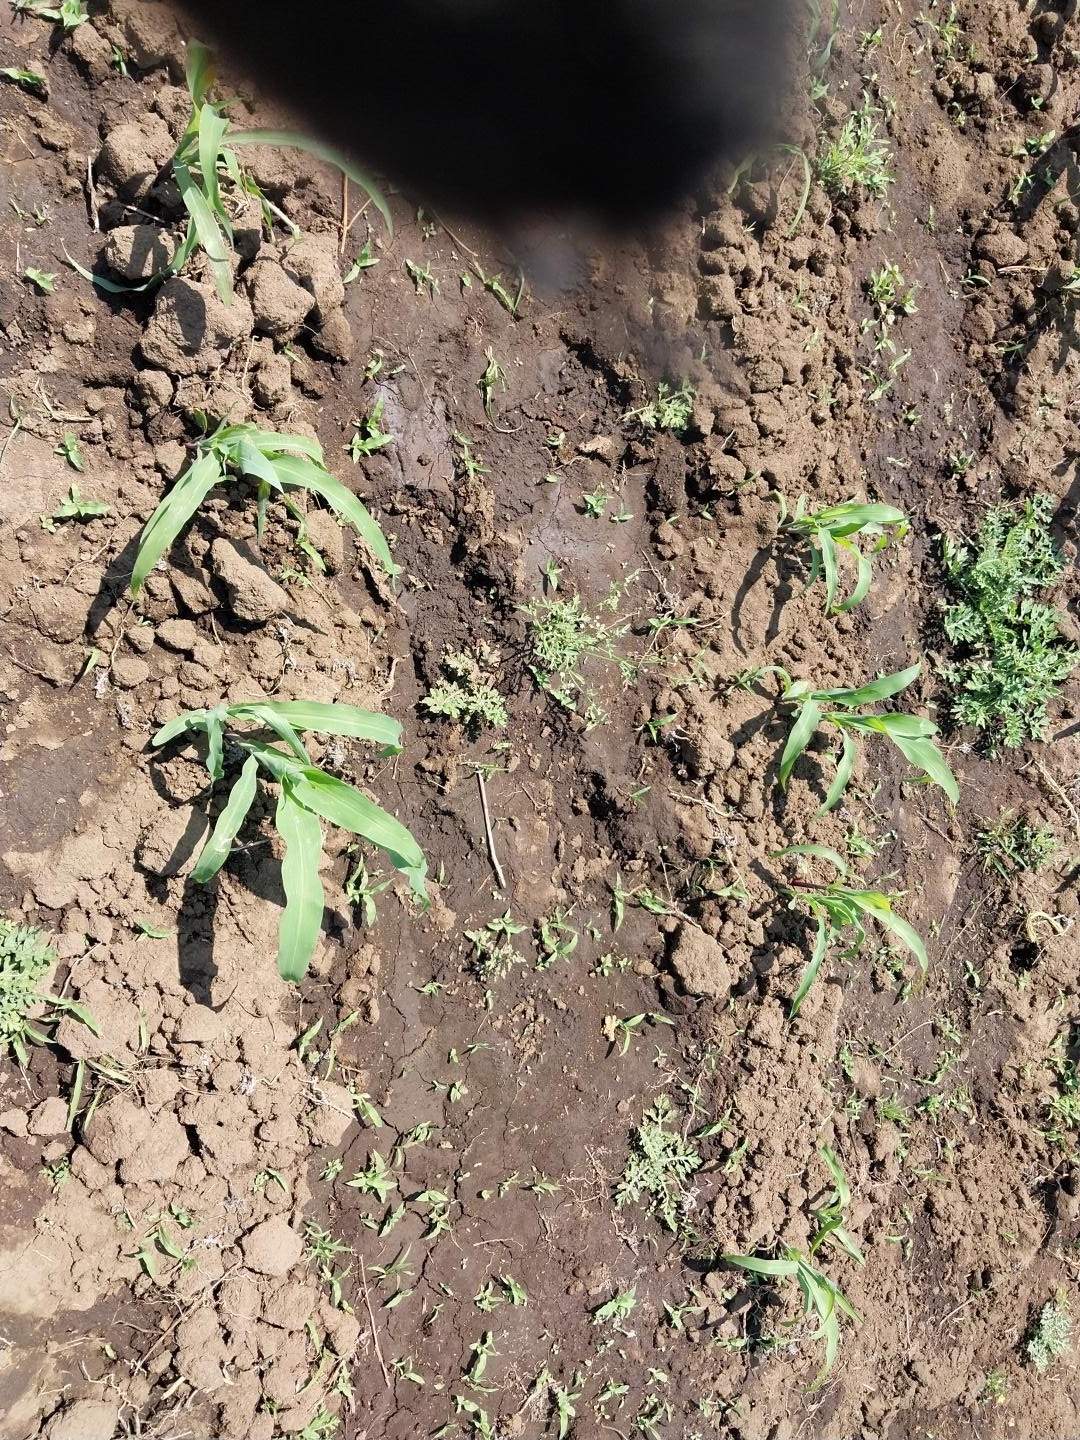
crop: maize
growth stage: emergence
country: Tanzania
